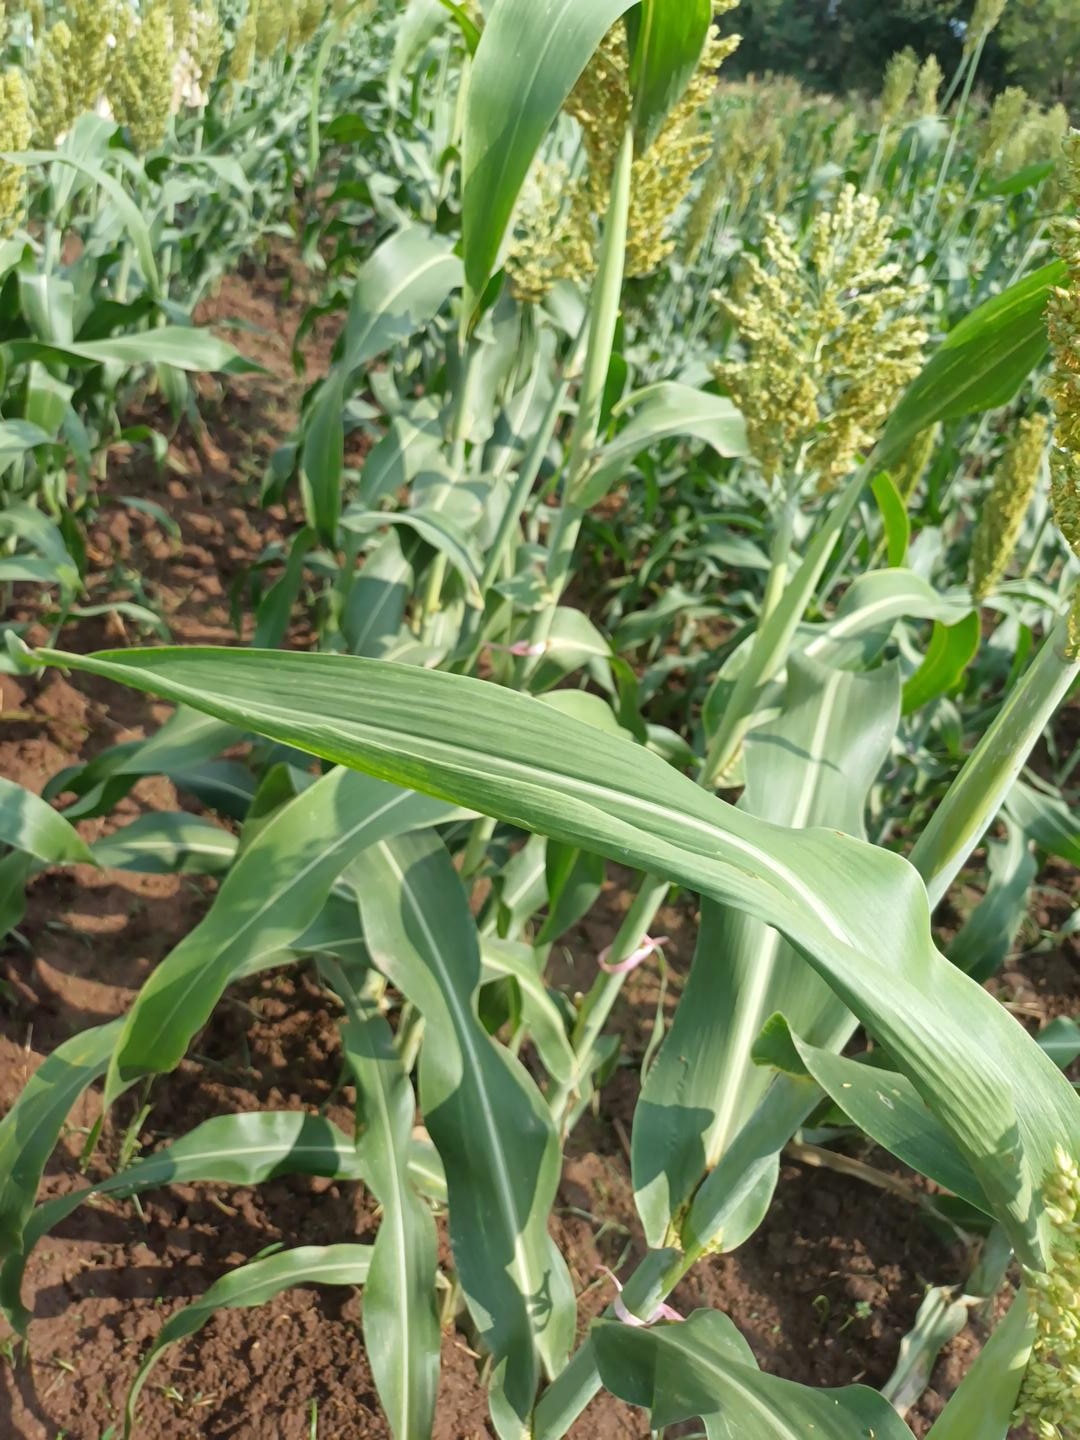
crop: sorghum
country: Kenya
